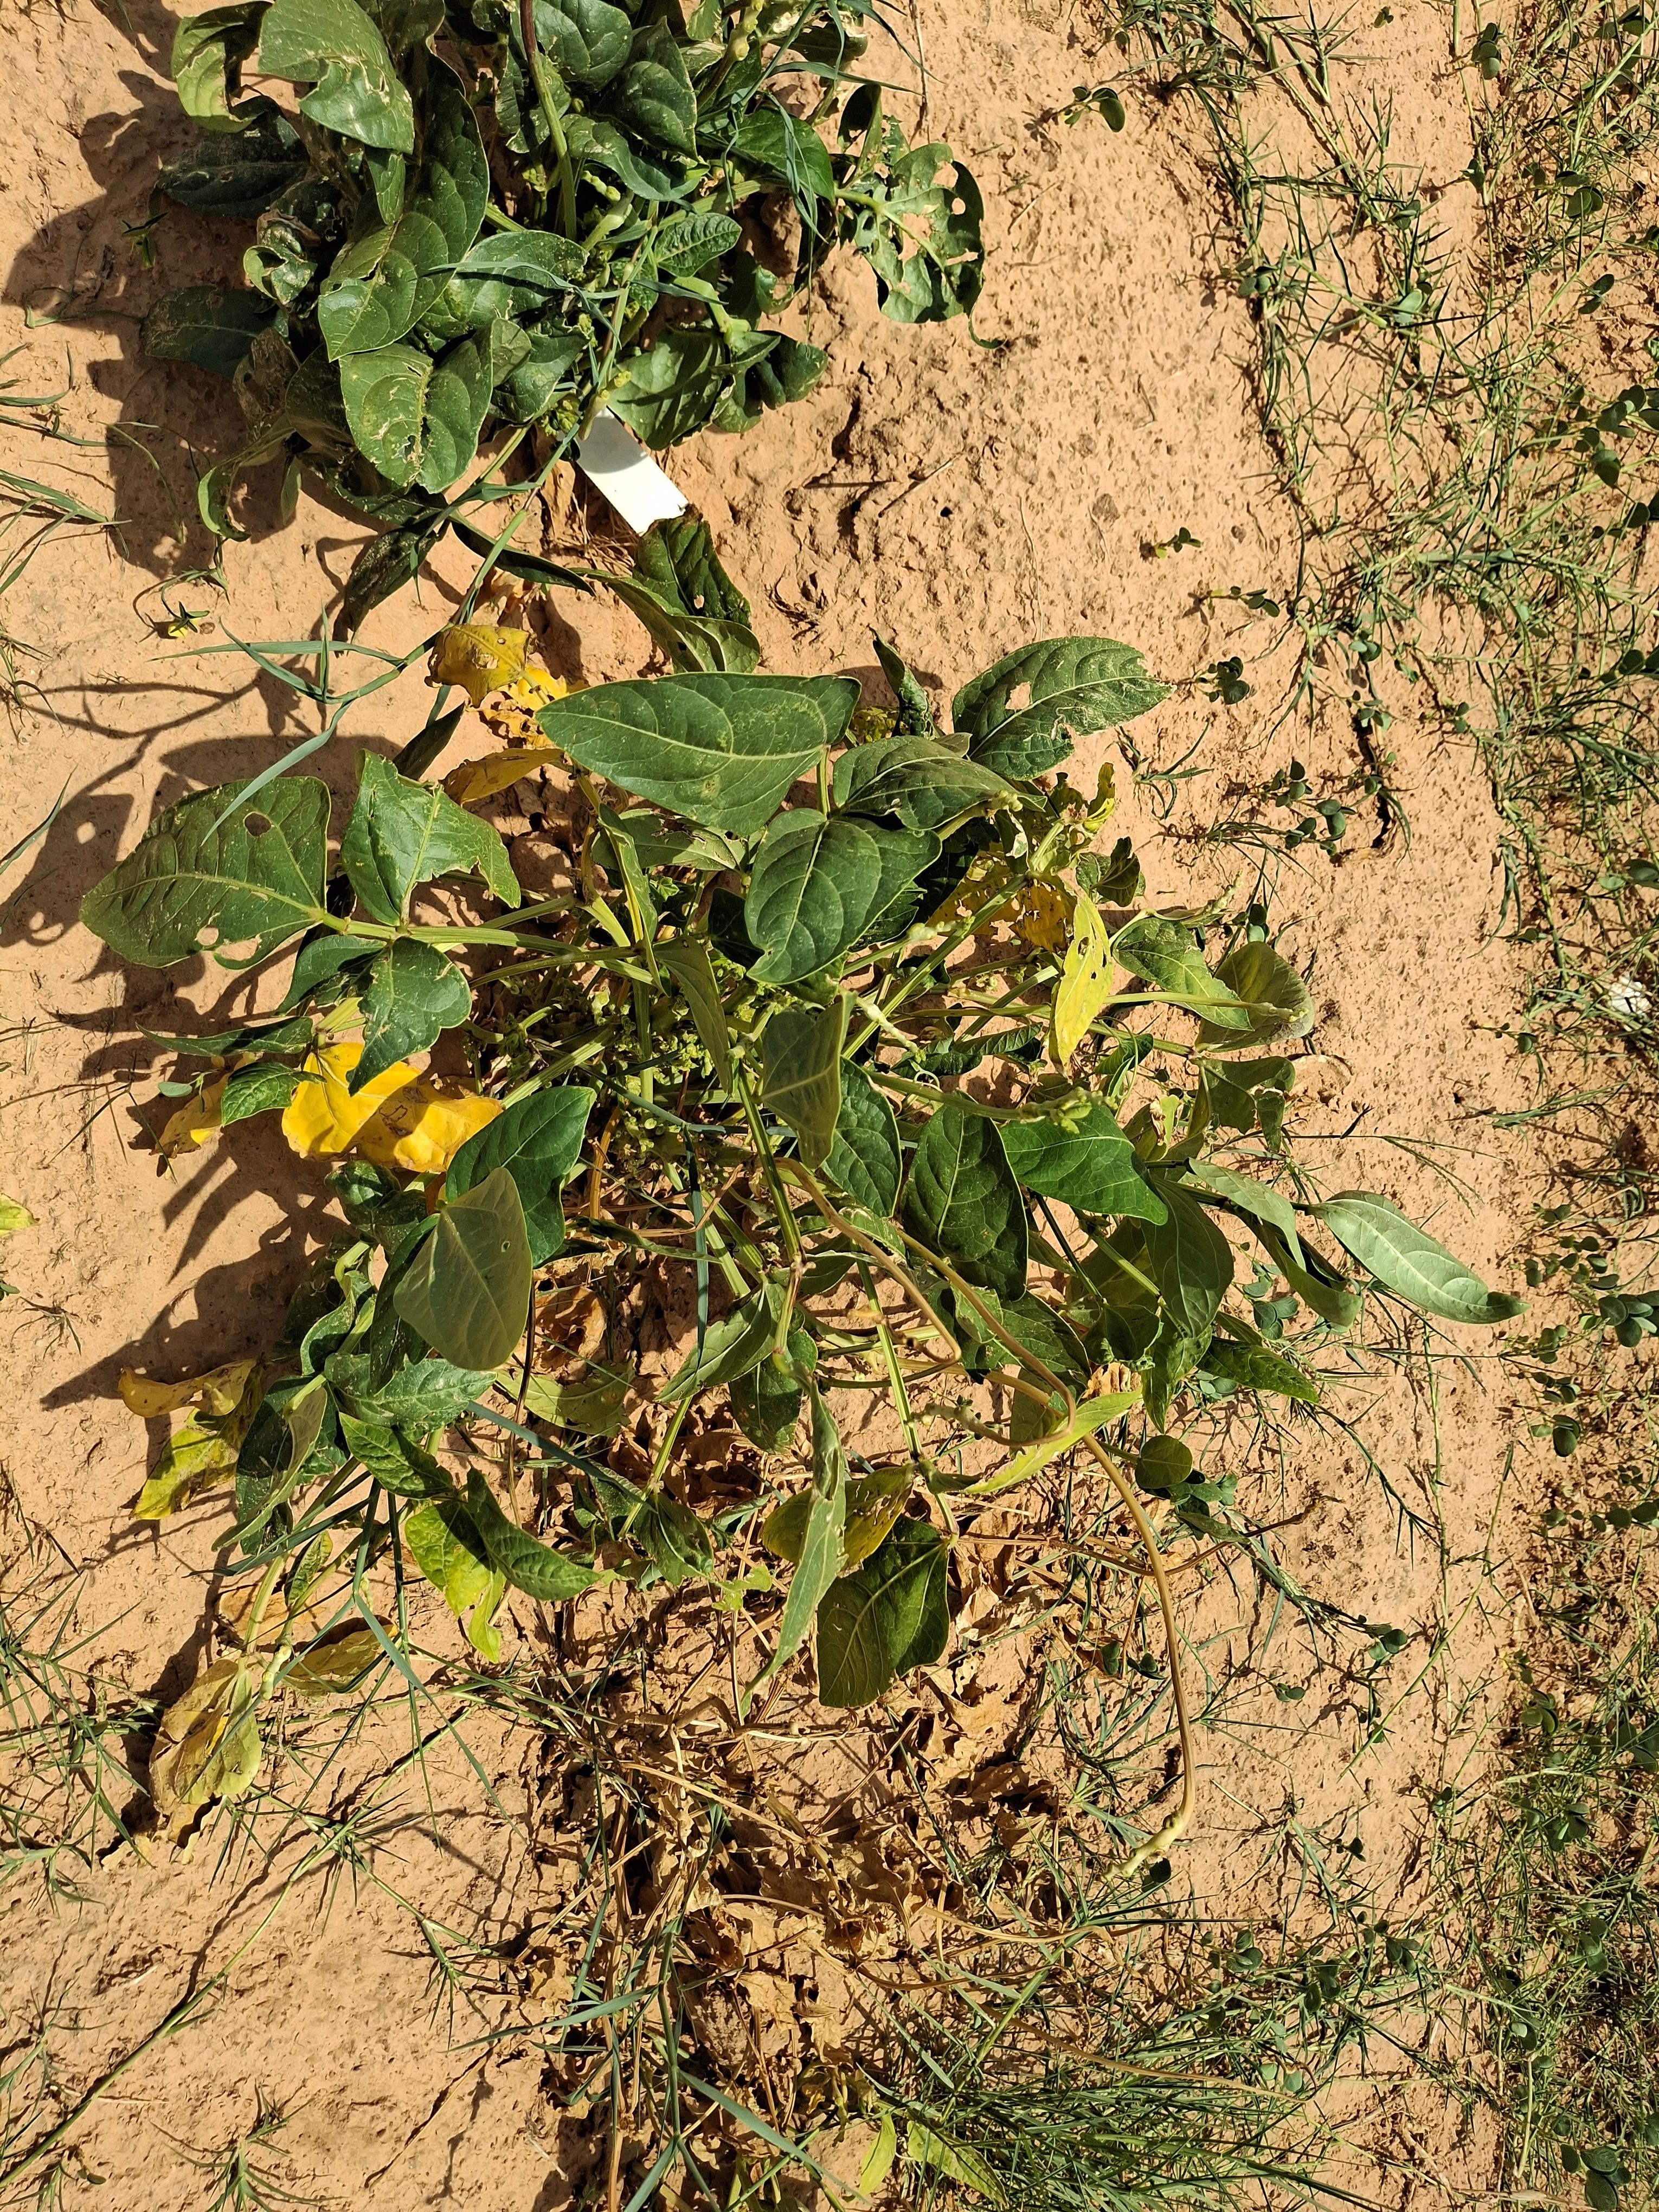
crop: cowpea
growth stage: harvest maturity
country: Nigeria
